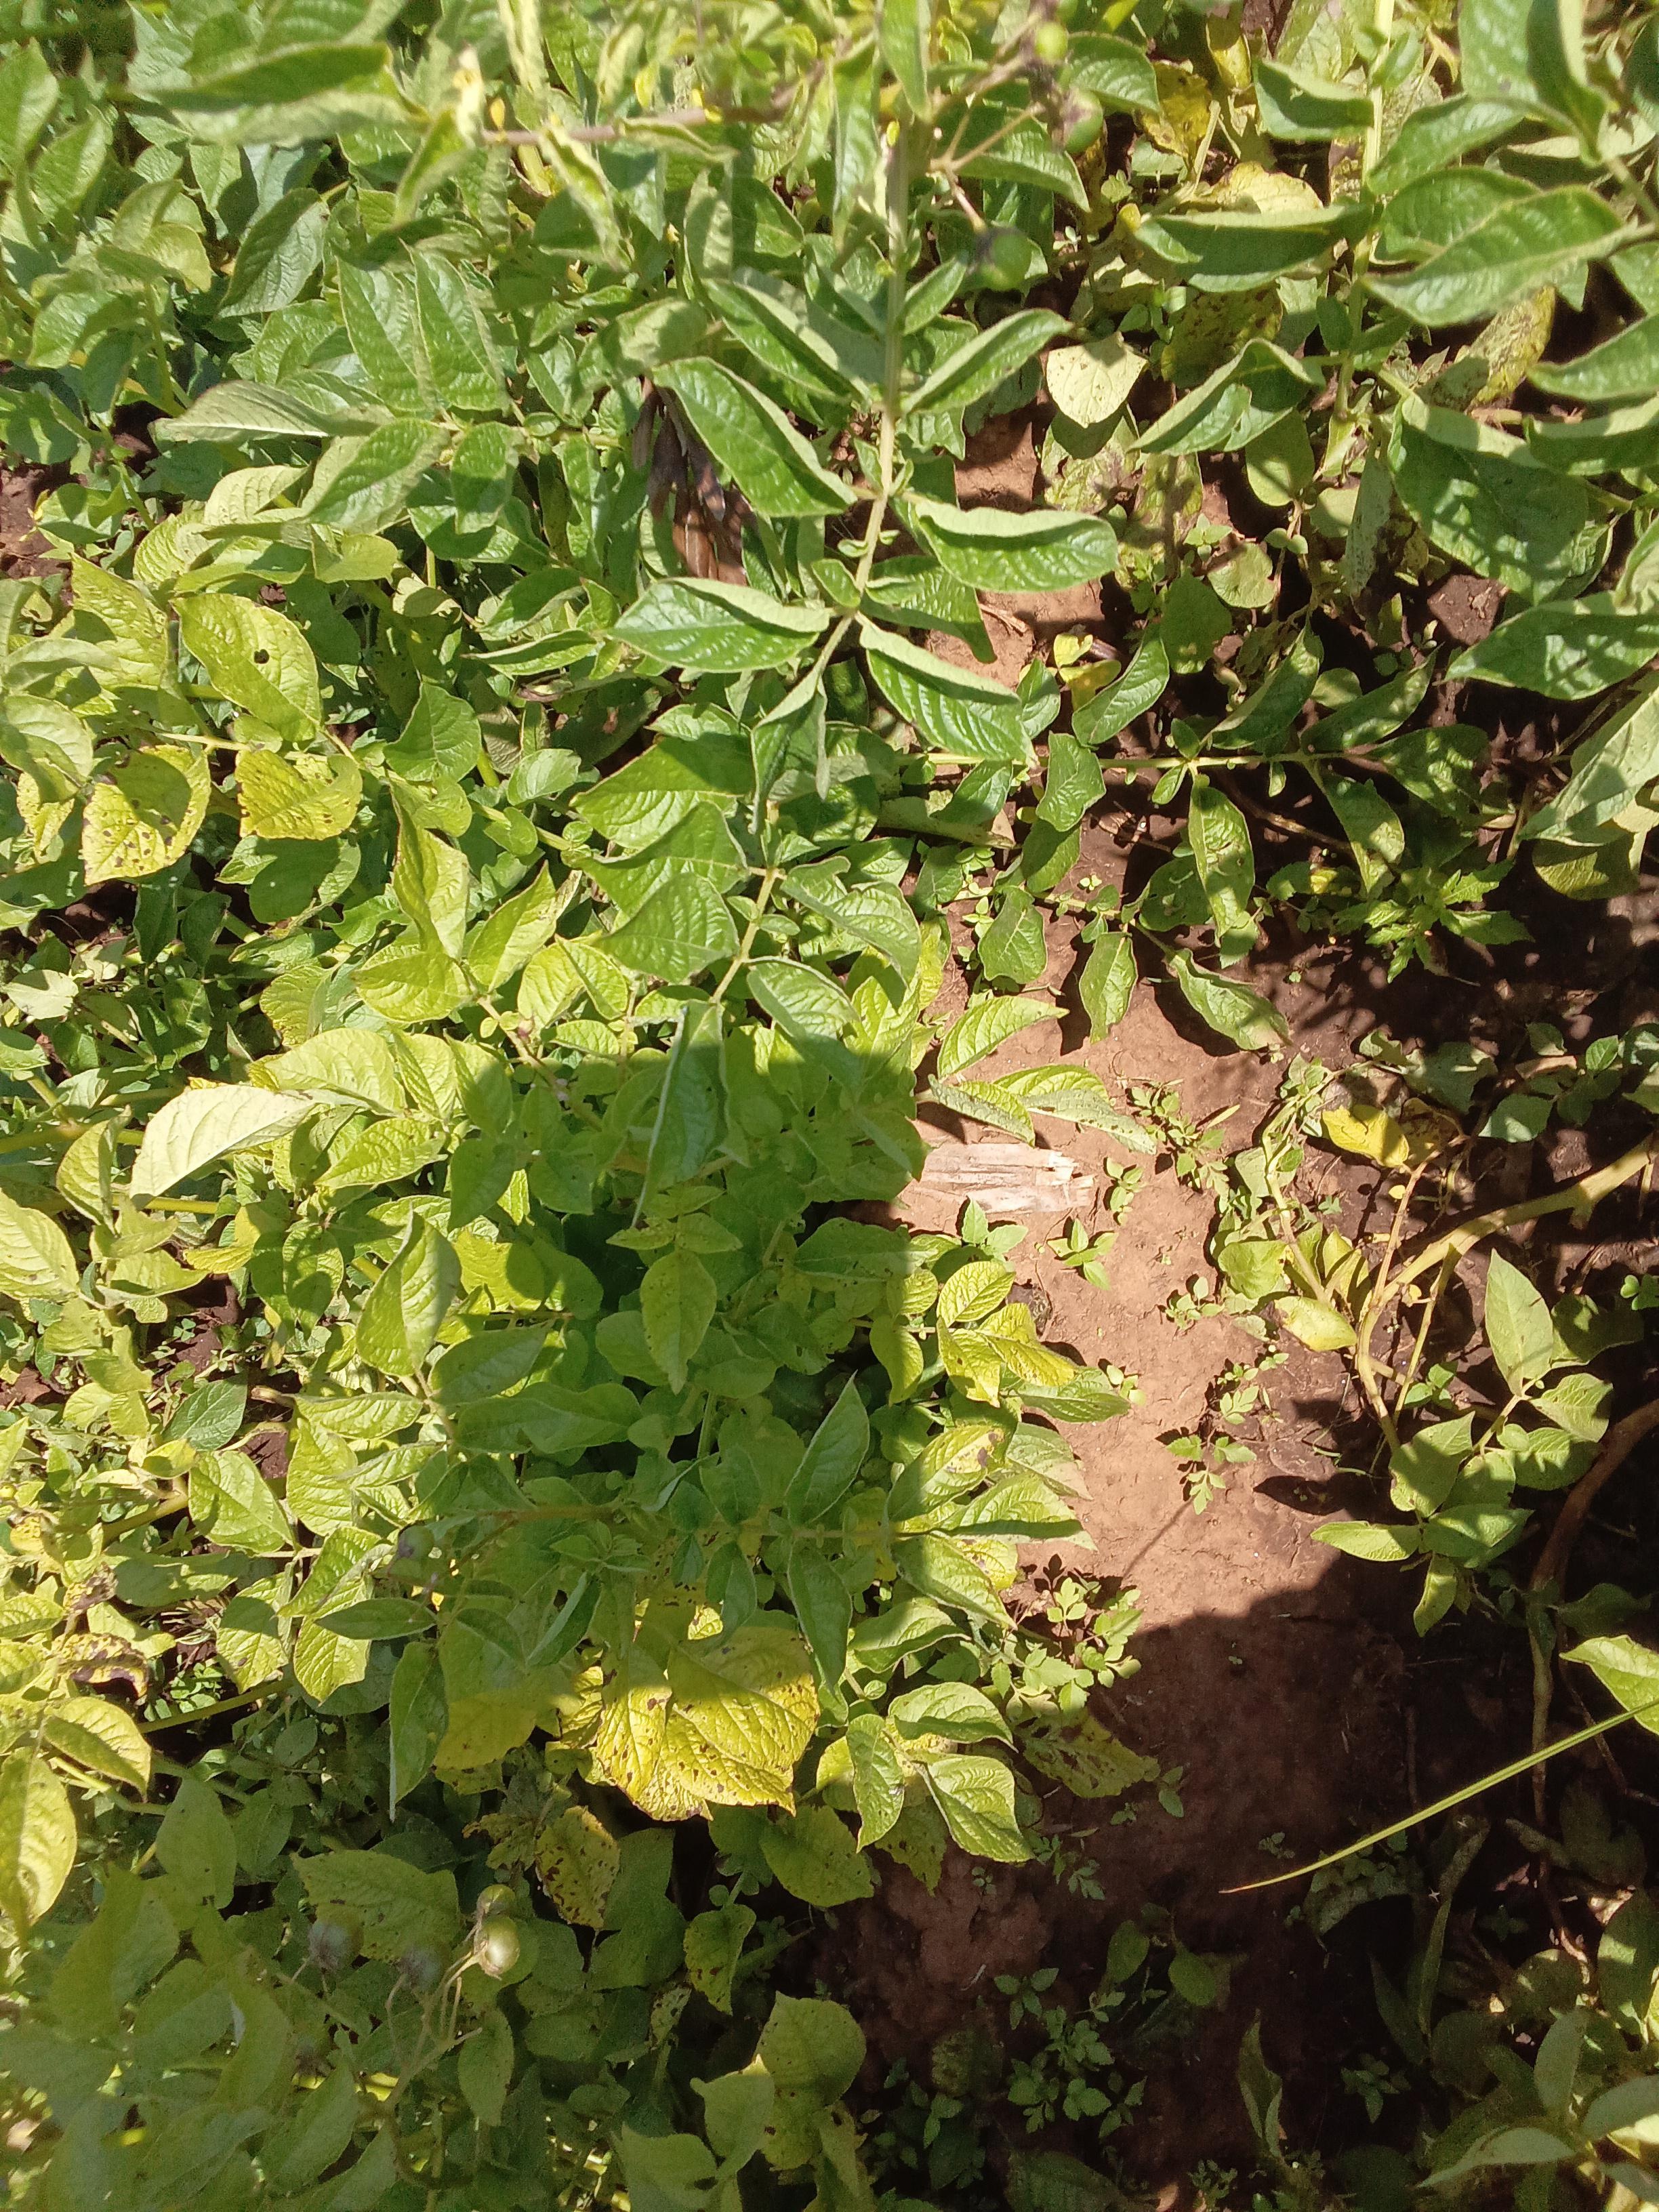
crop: potato
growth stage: maturity
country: Kenya
